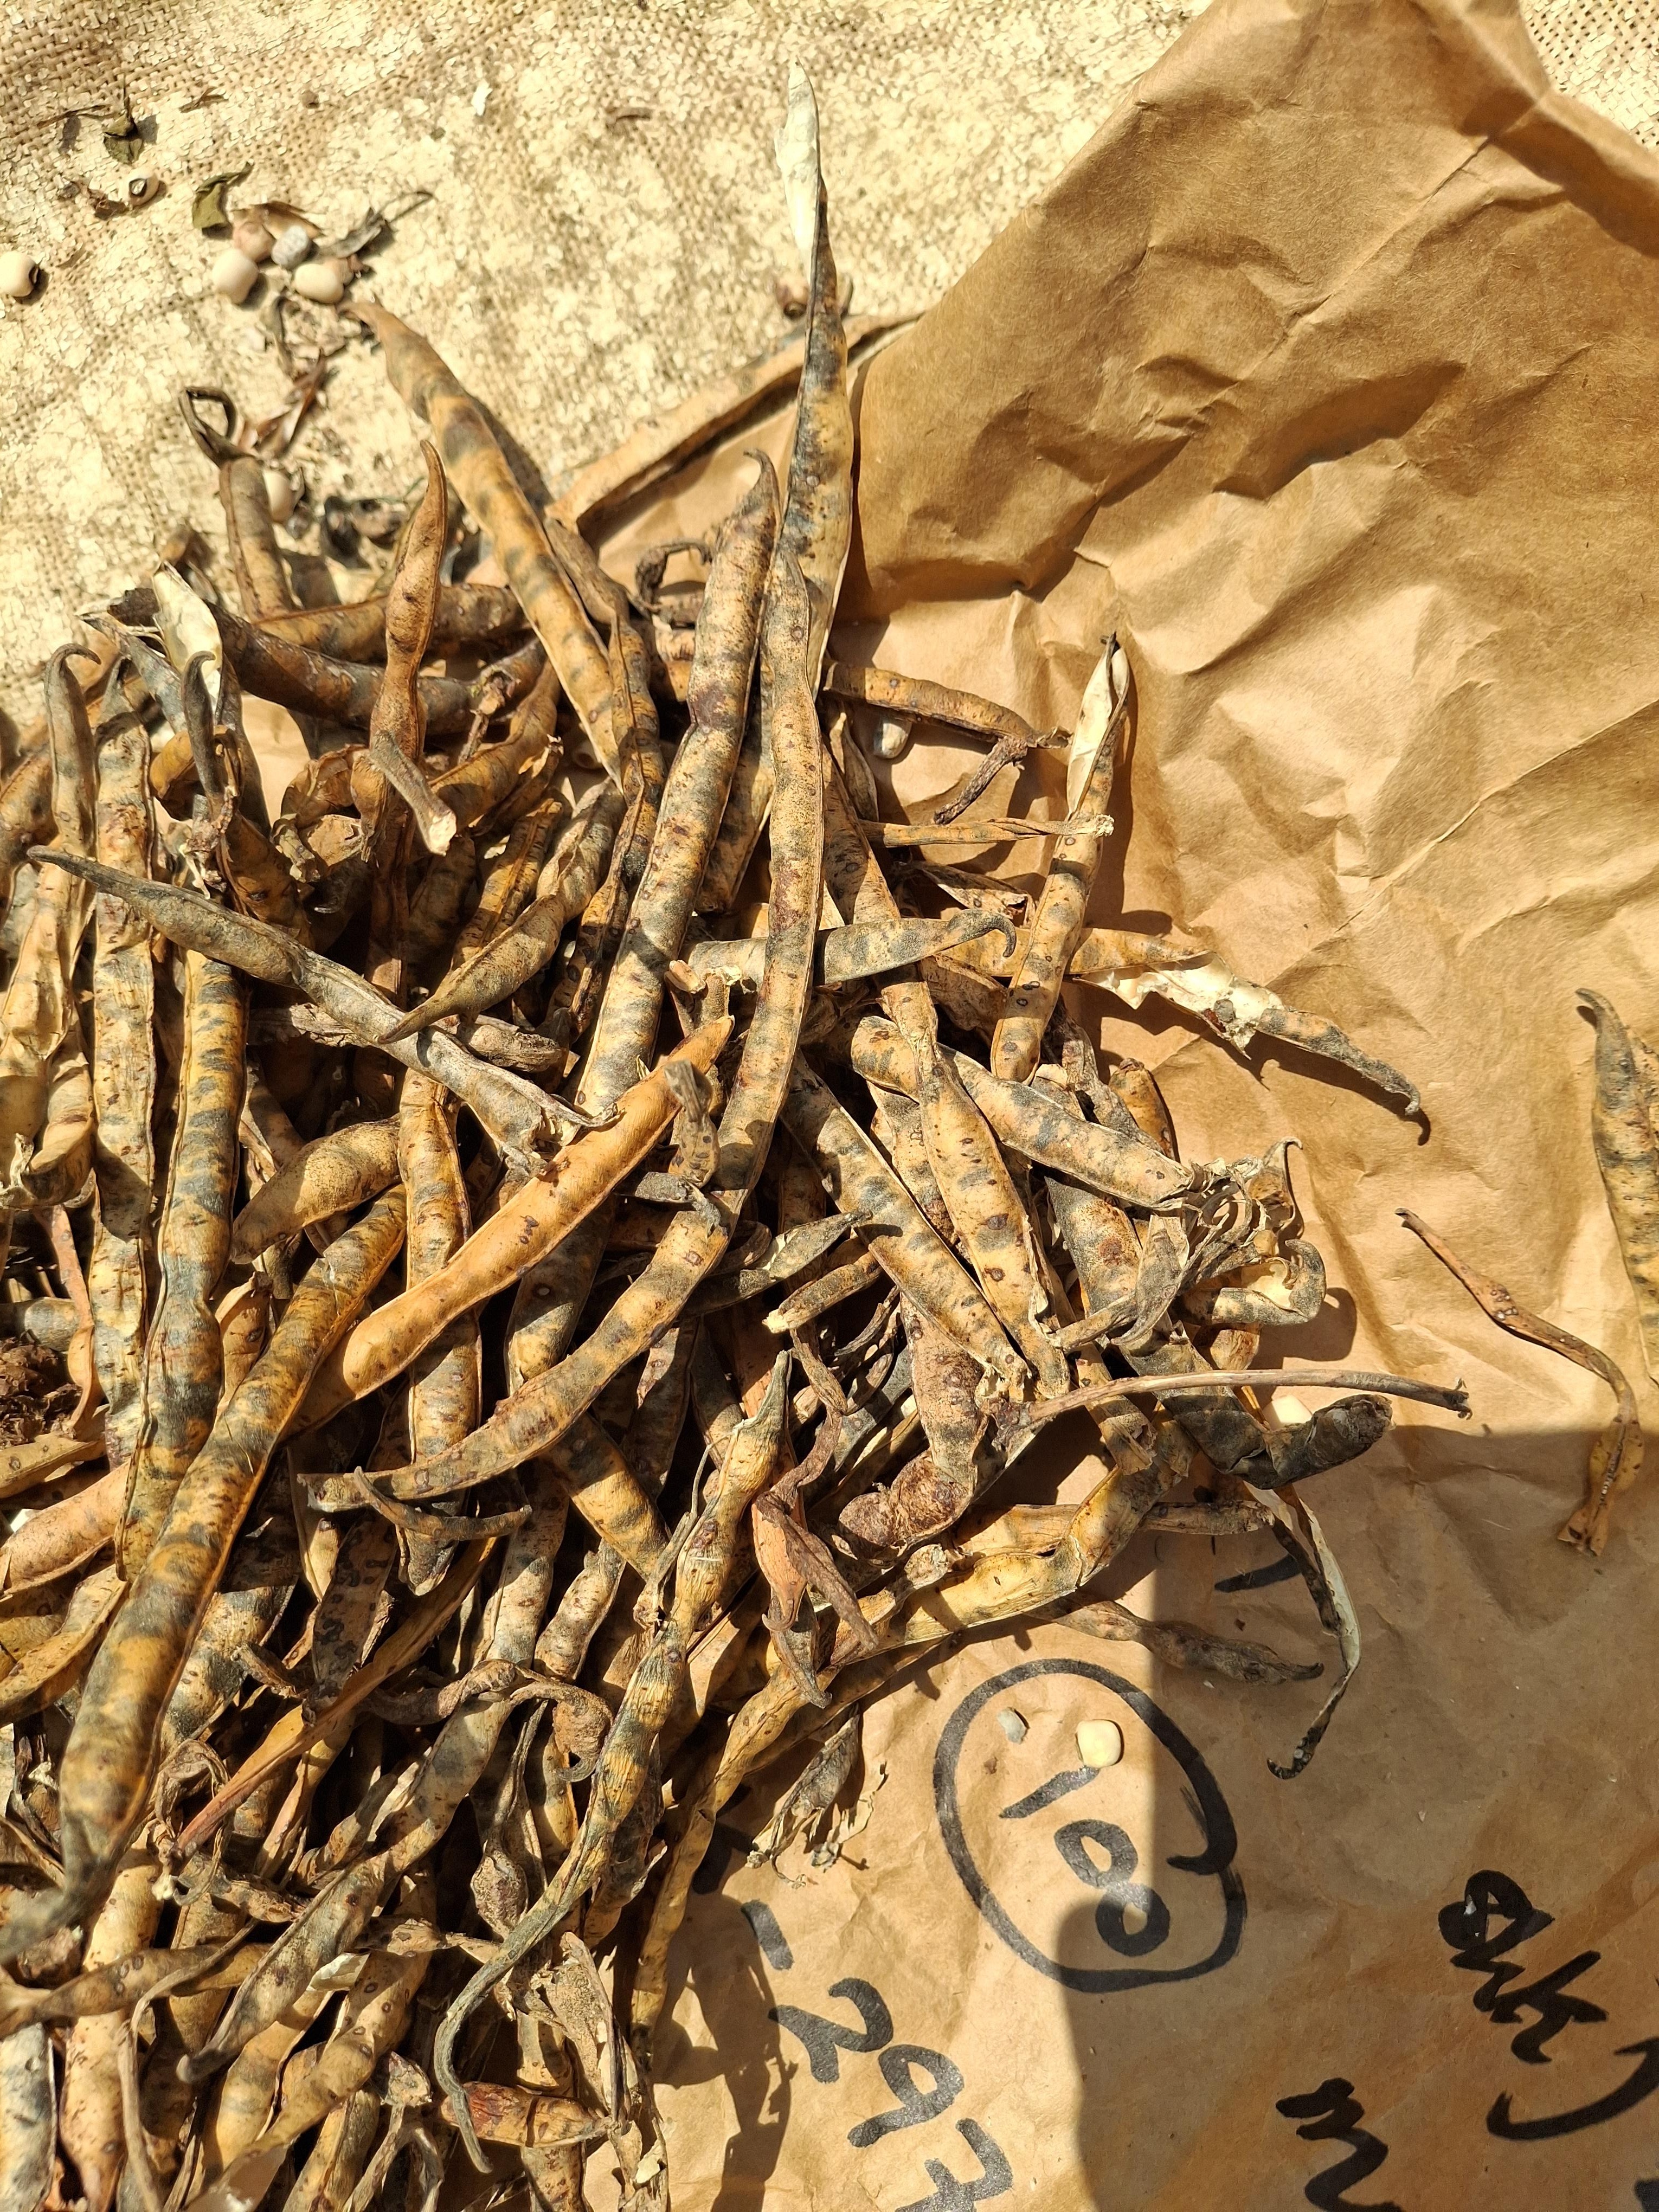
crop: cowpea
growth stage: harvest
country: Nigeria
